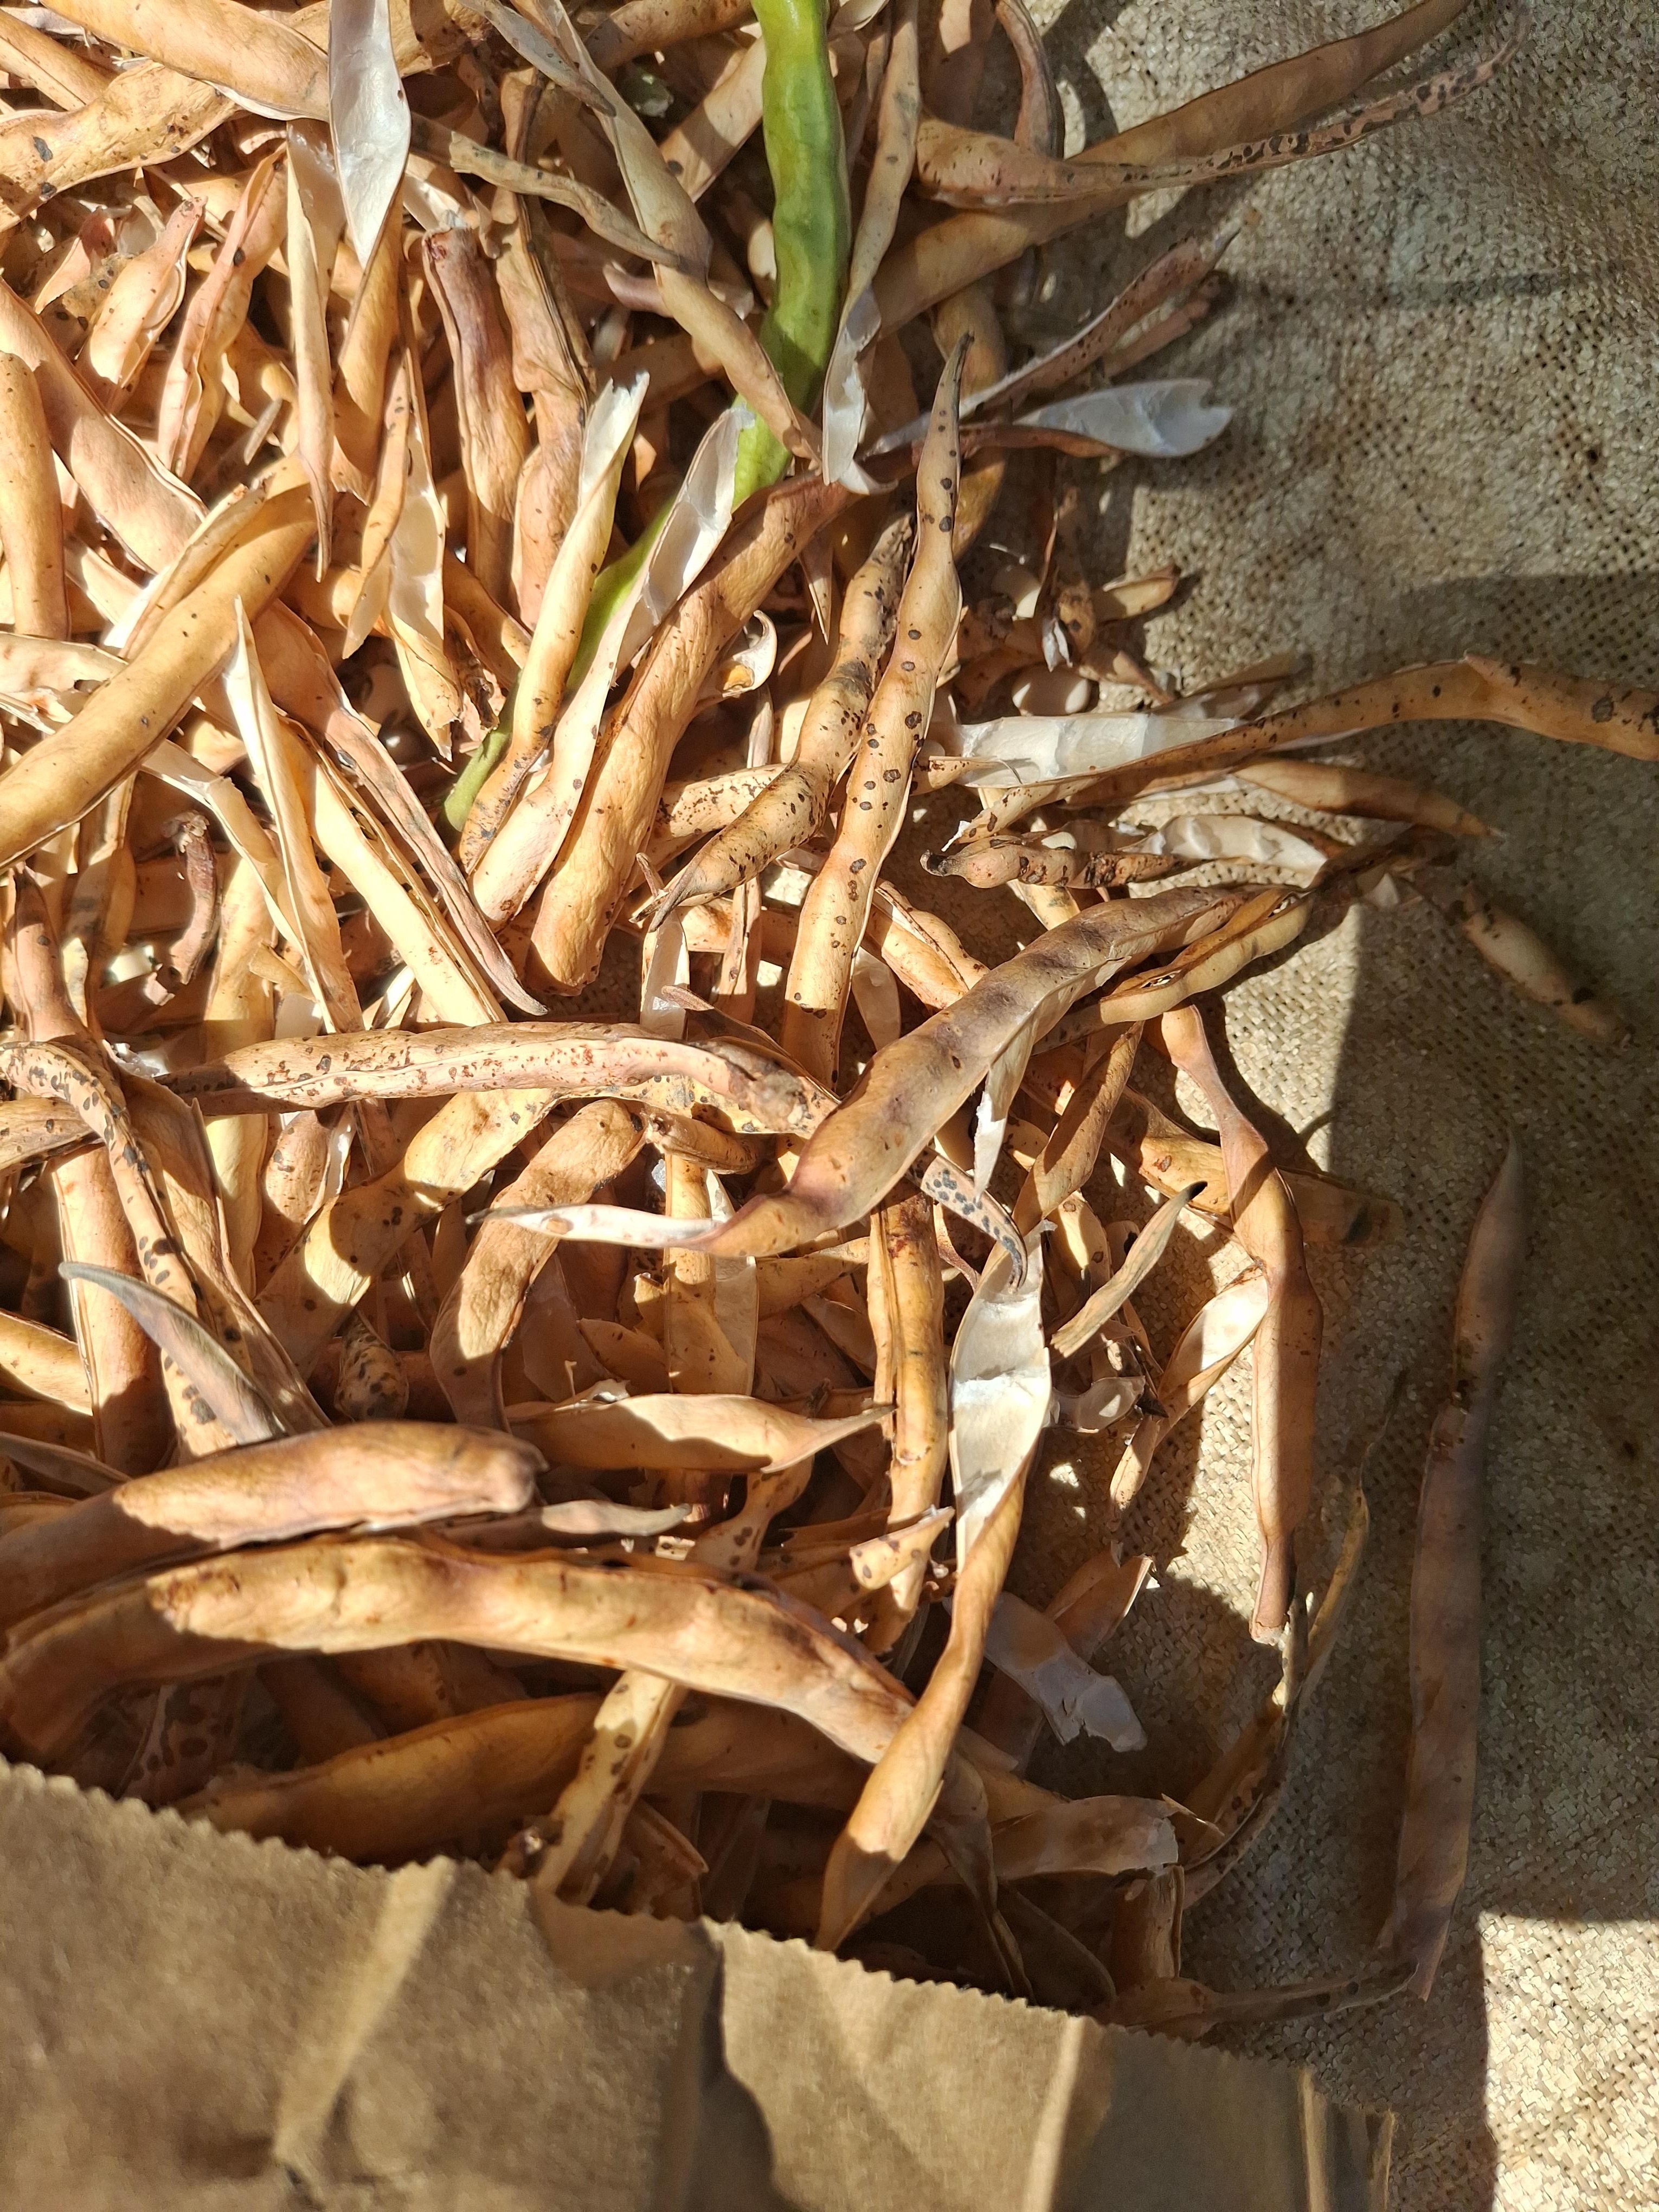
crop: cowpea
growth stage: harvest
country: Nigeria
